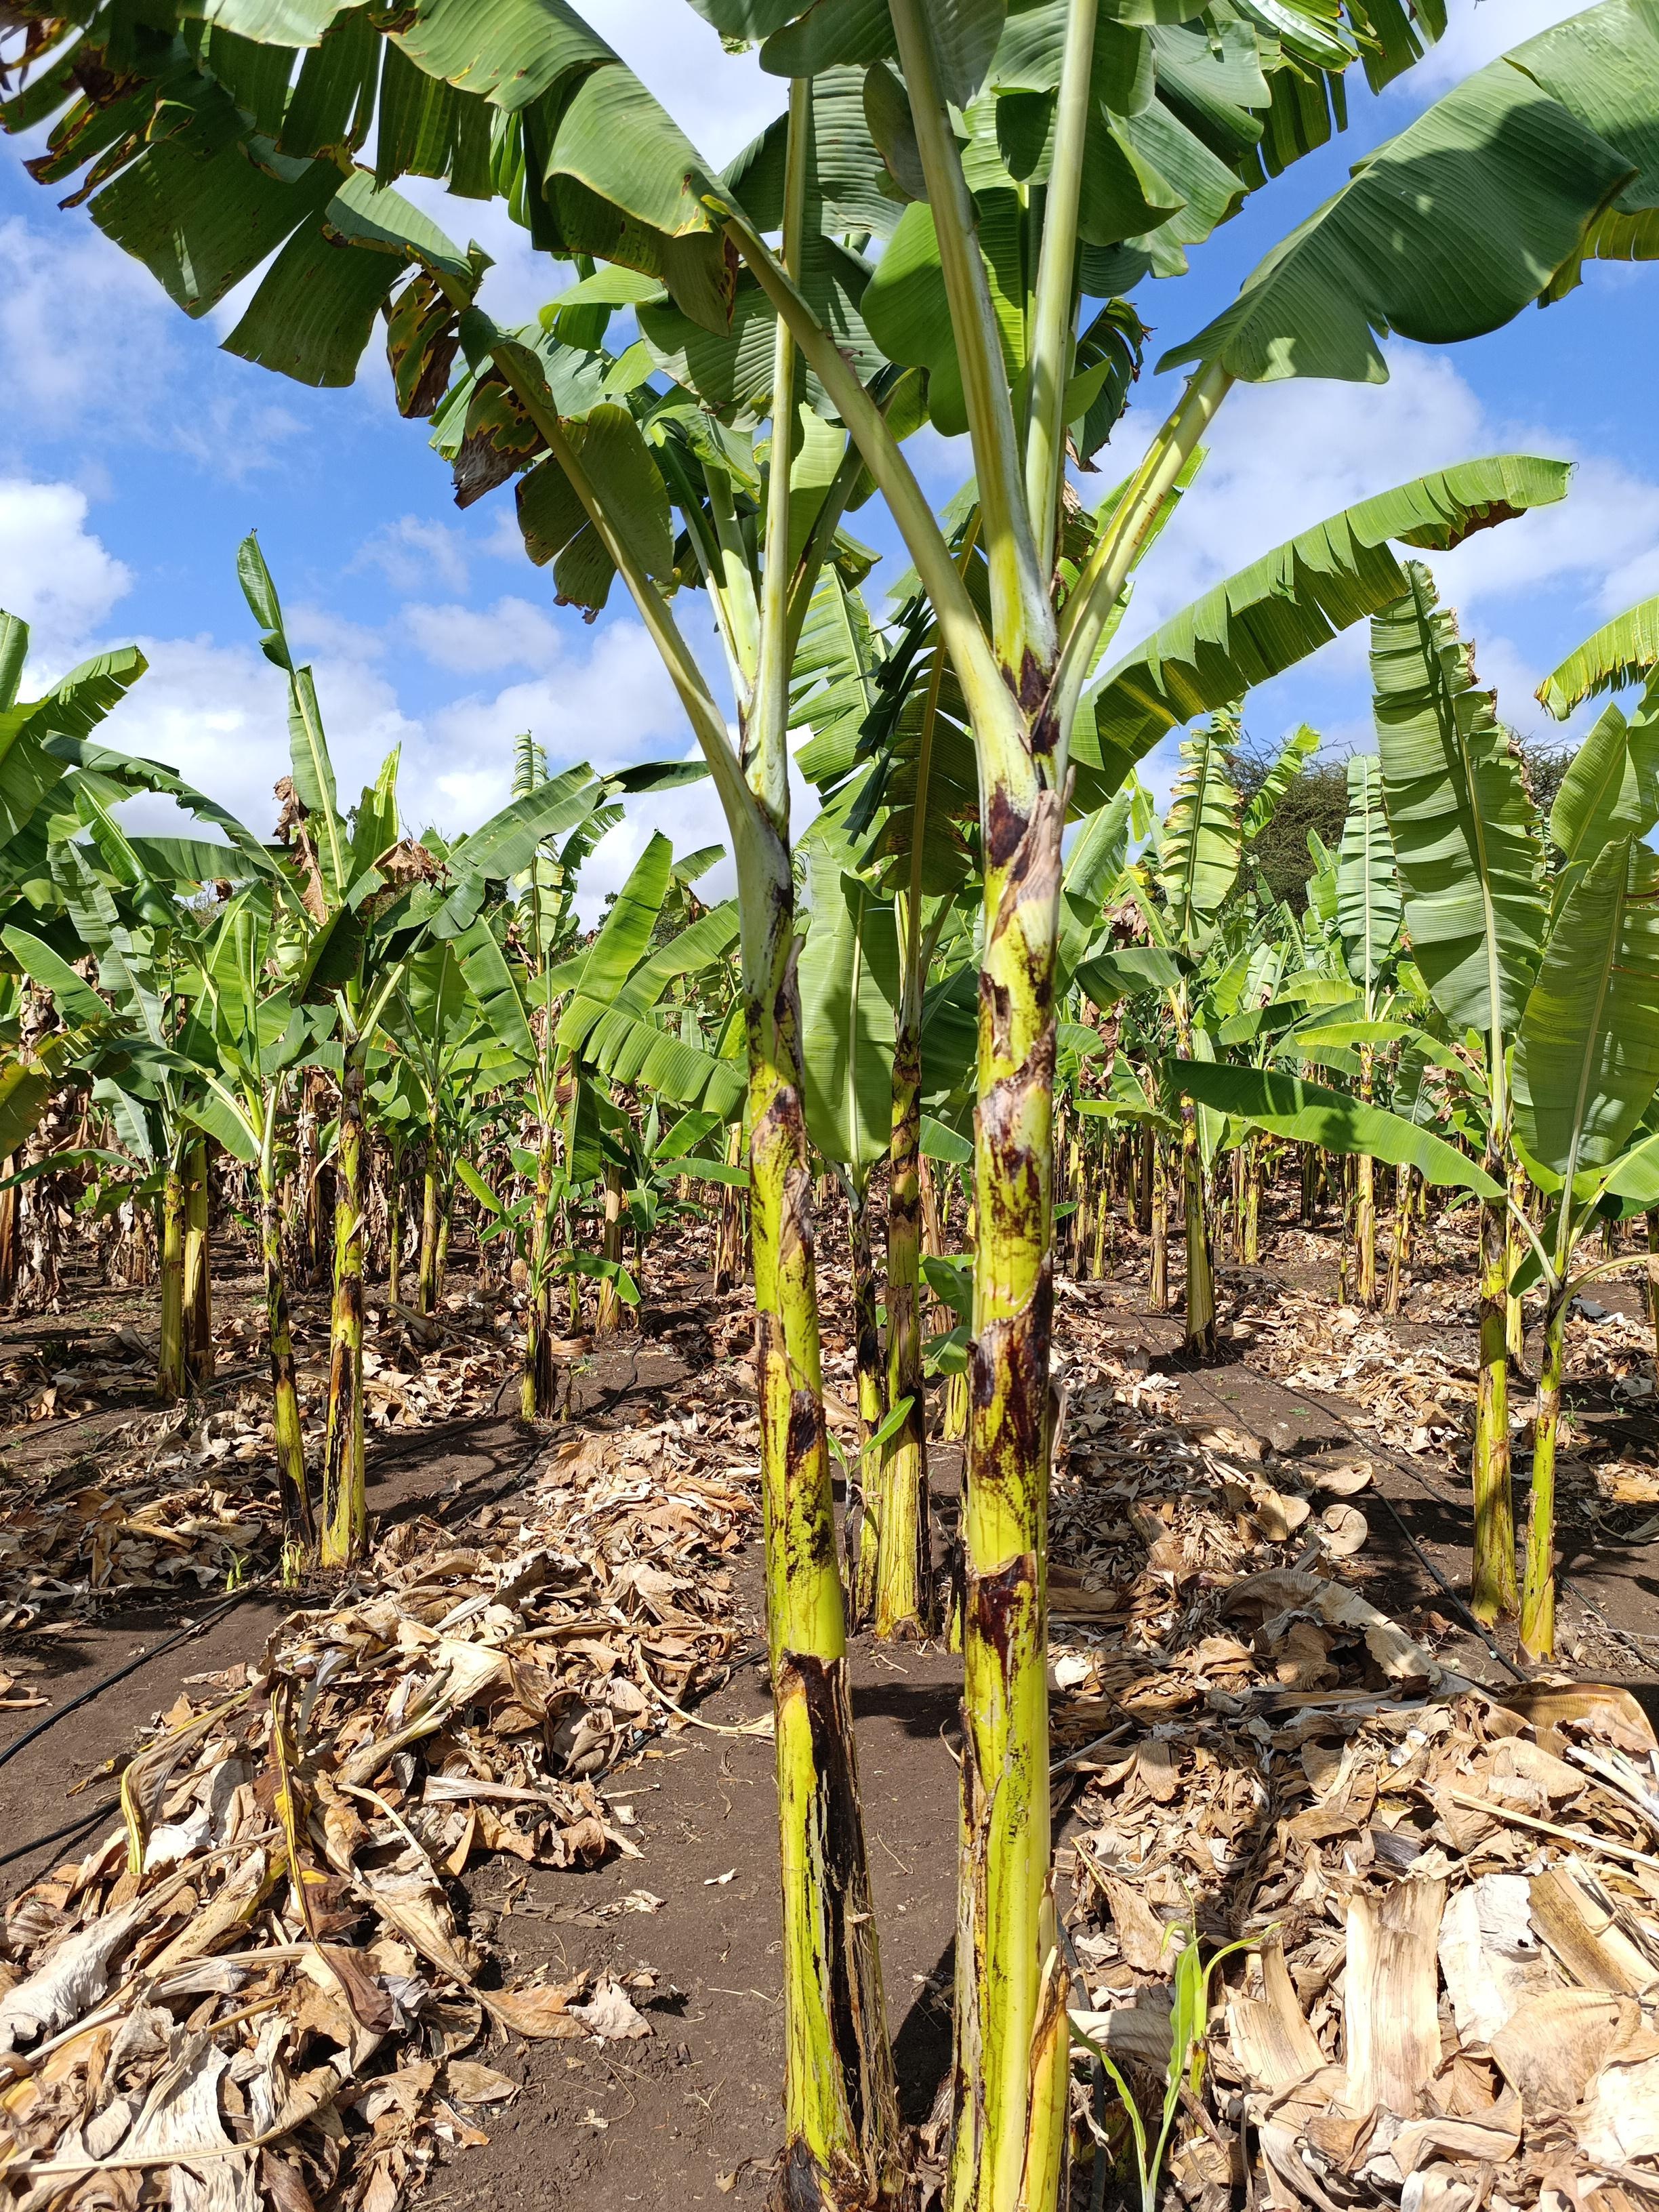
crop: banana
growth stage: vegetative
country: Tanzania
